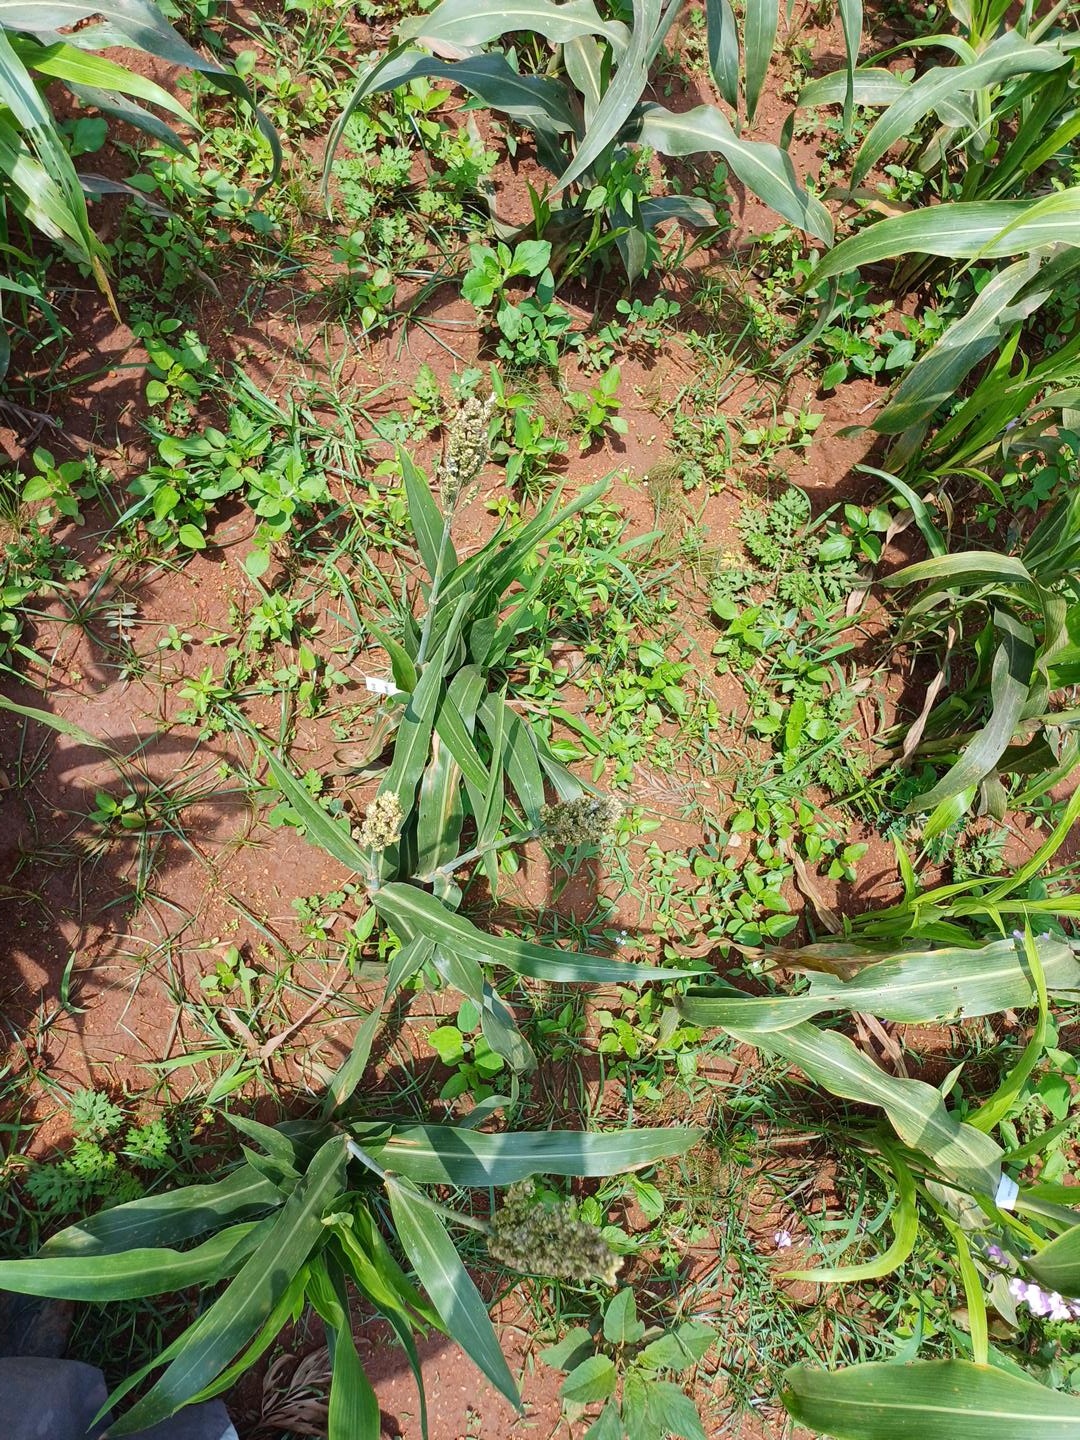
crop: sorghum
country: Kenya
